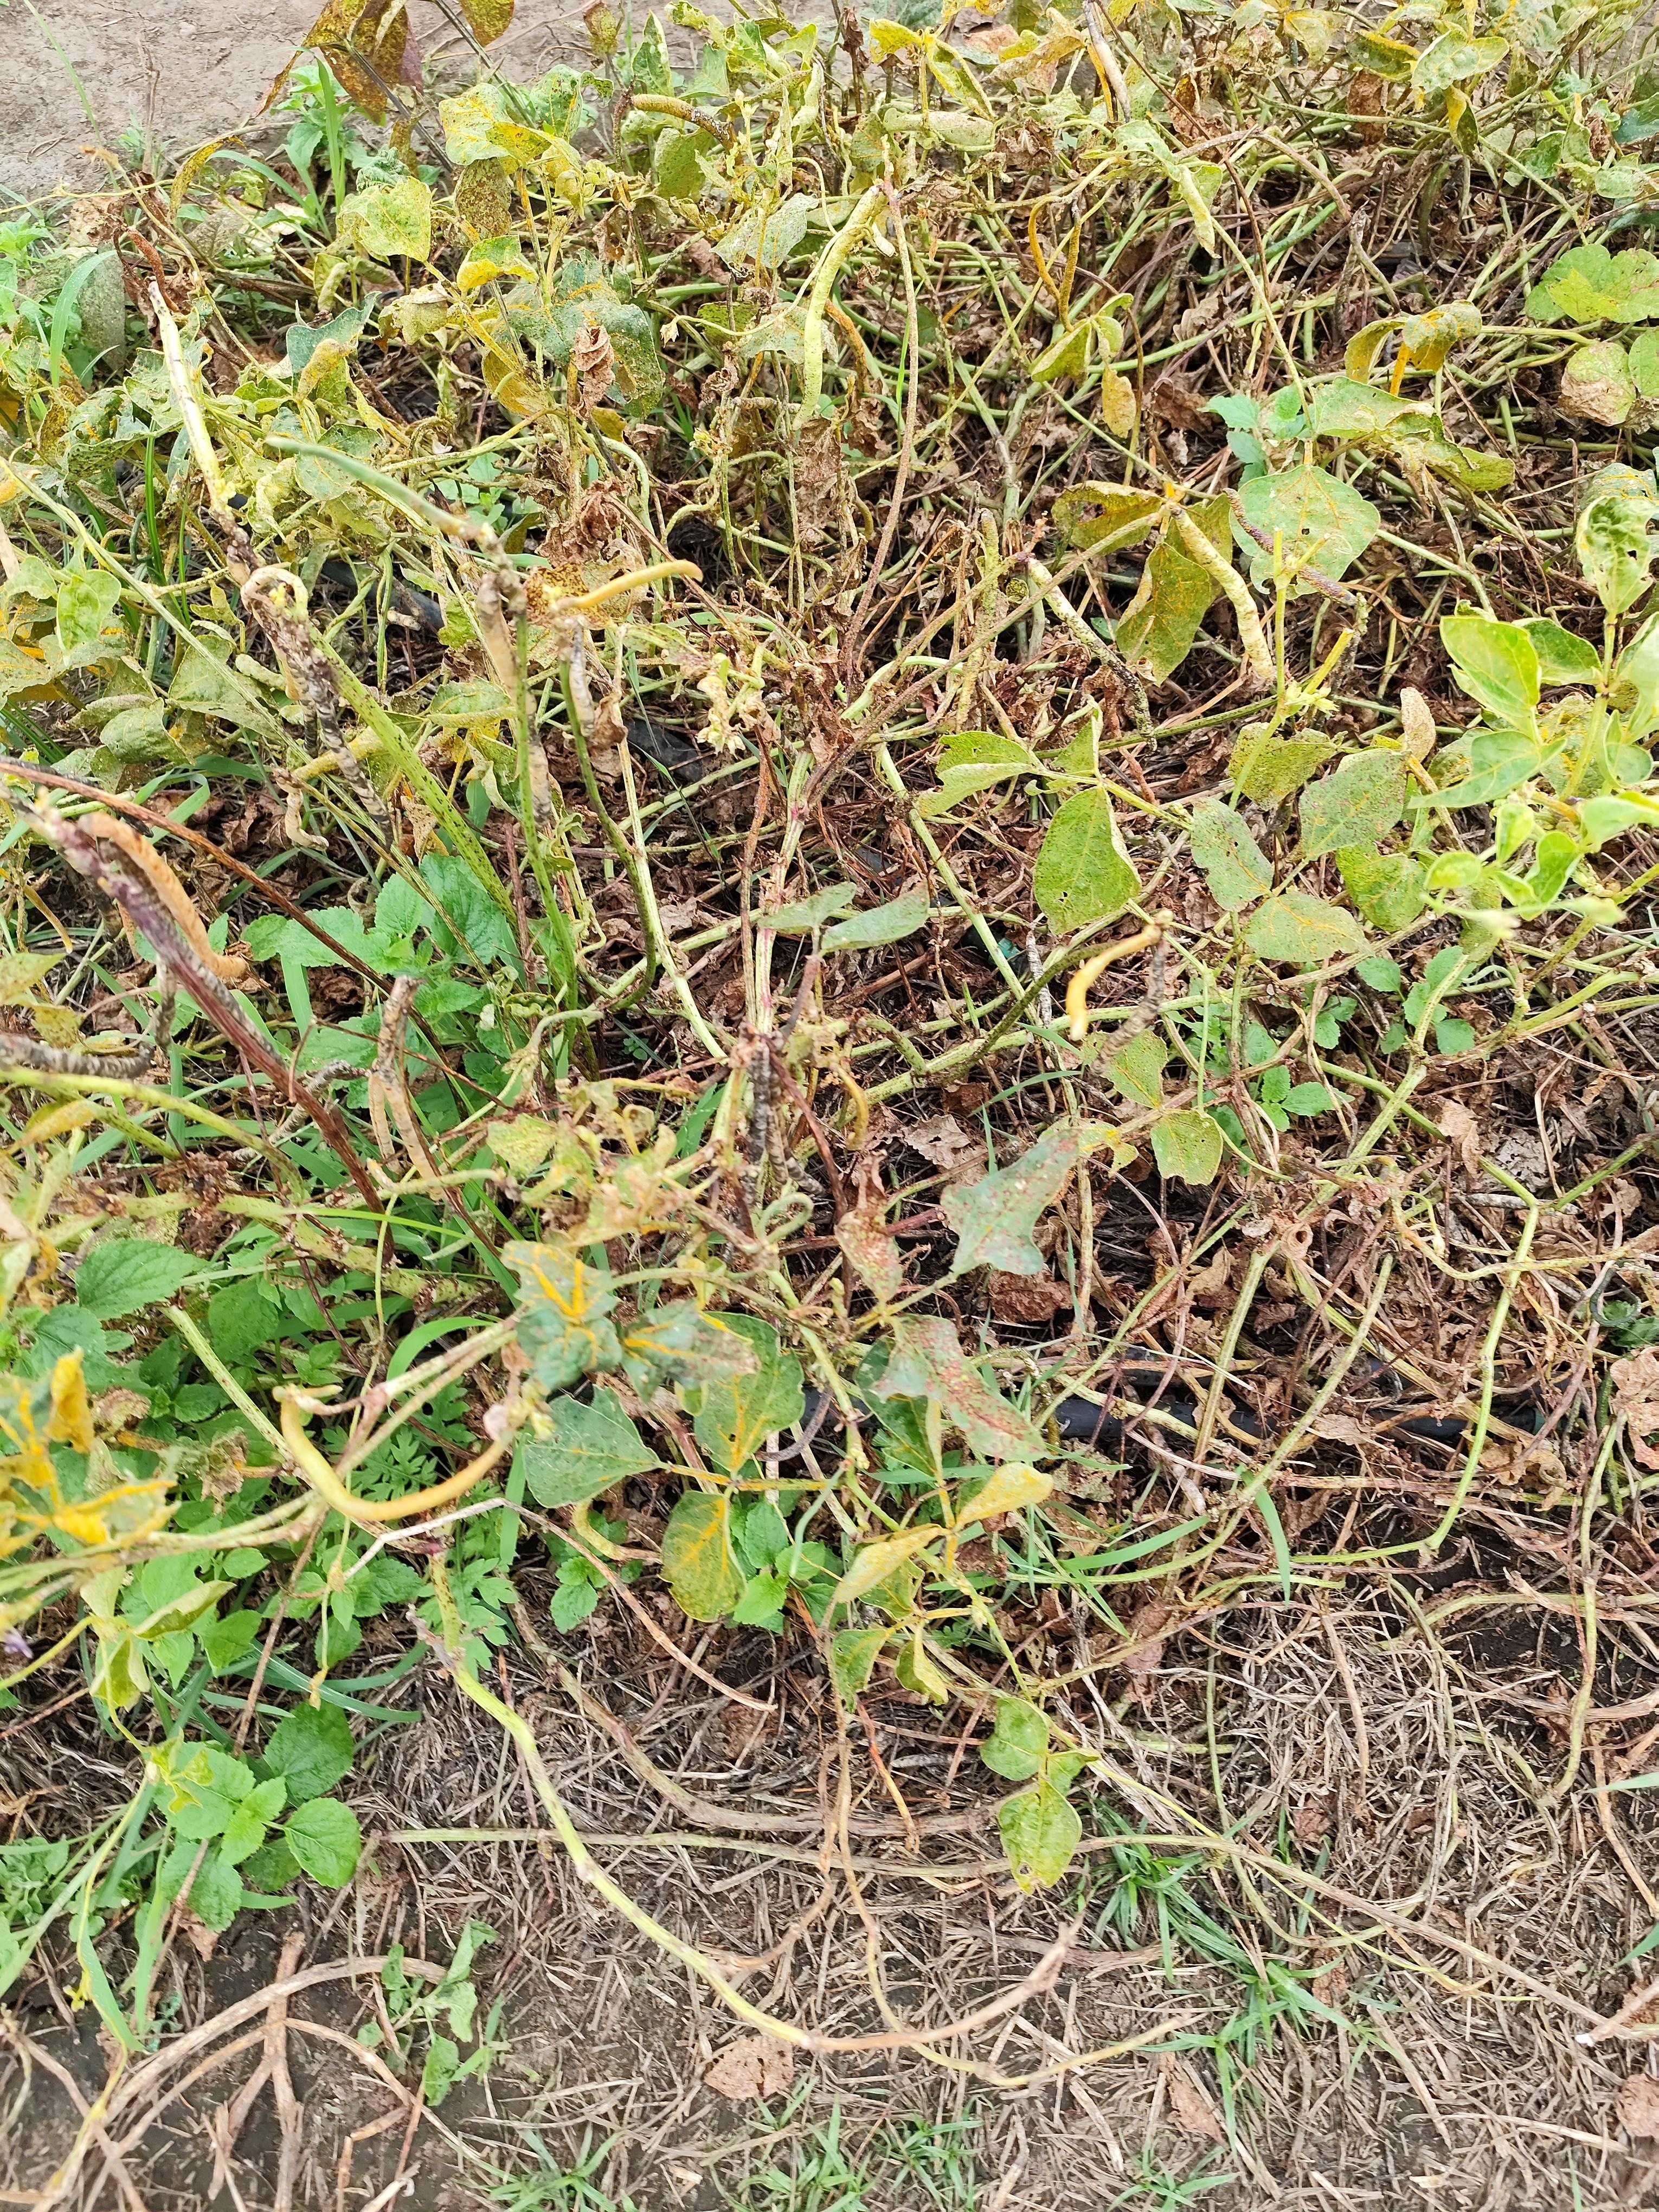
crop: cowpea
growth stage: development pod
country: Tanzania
